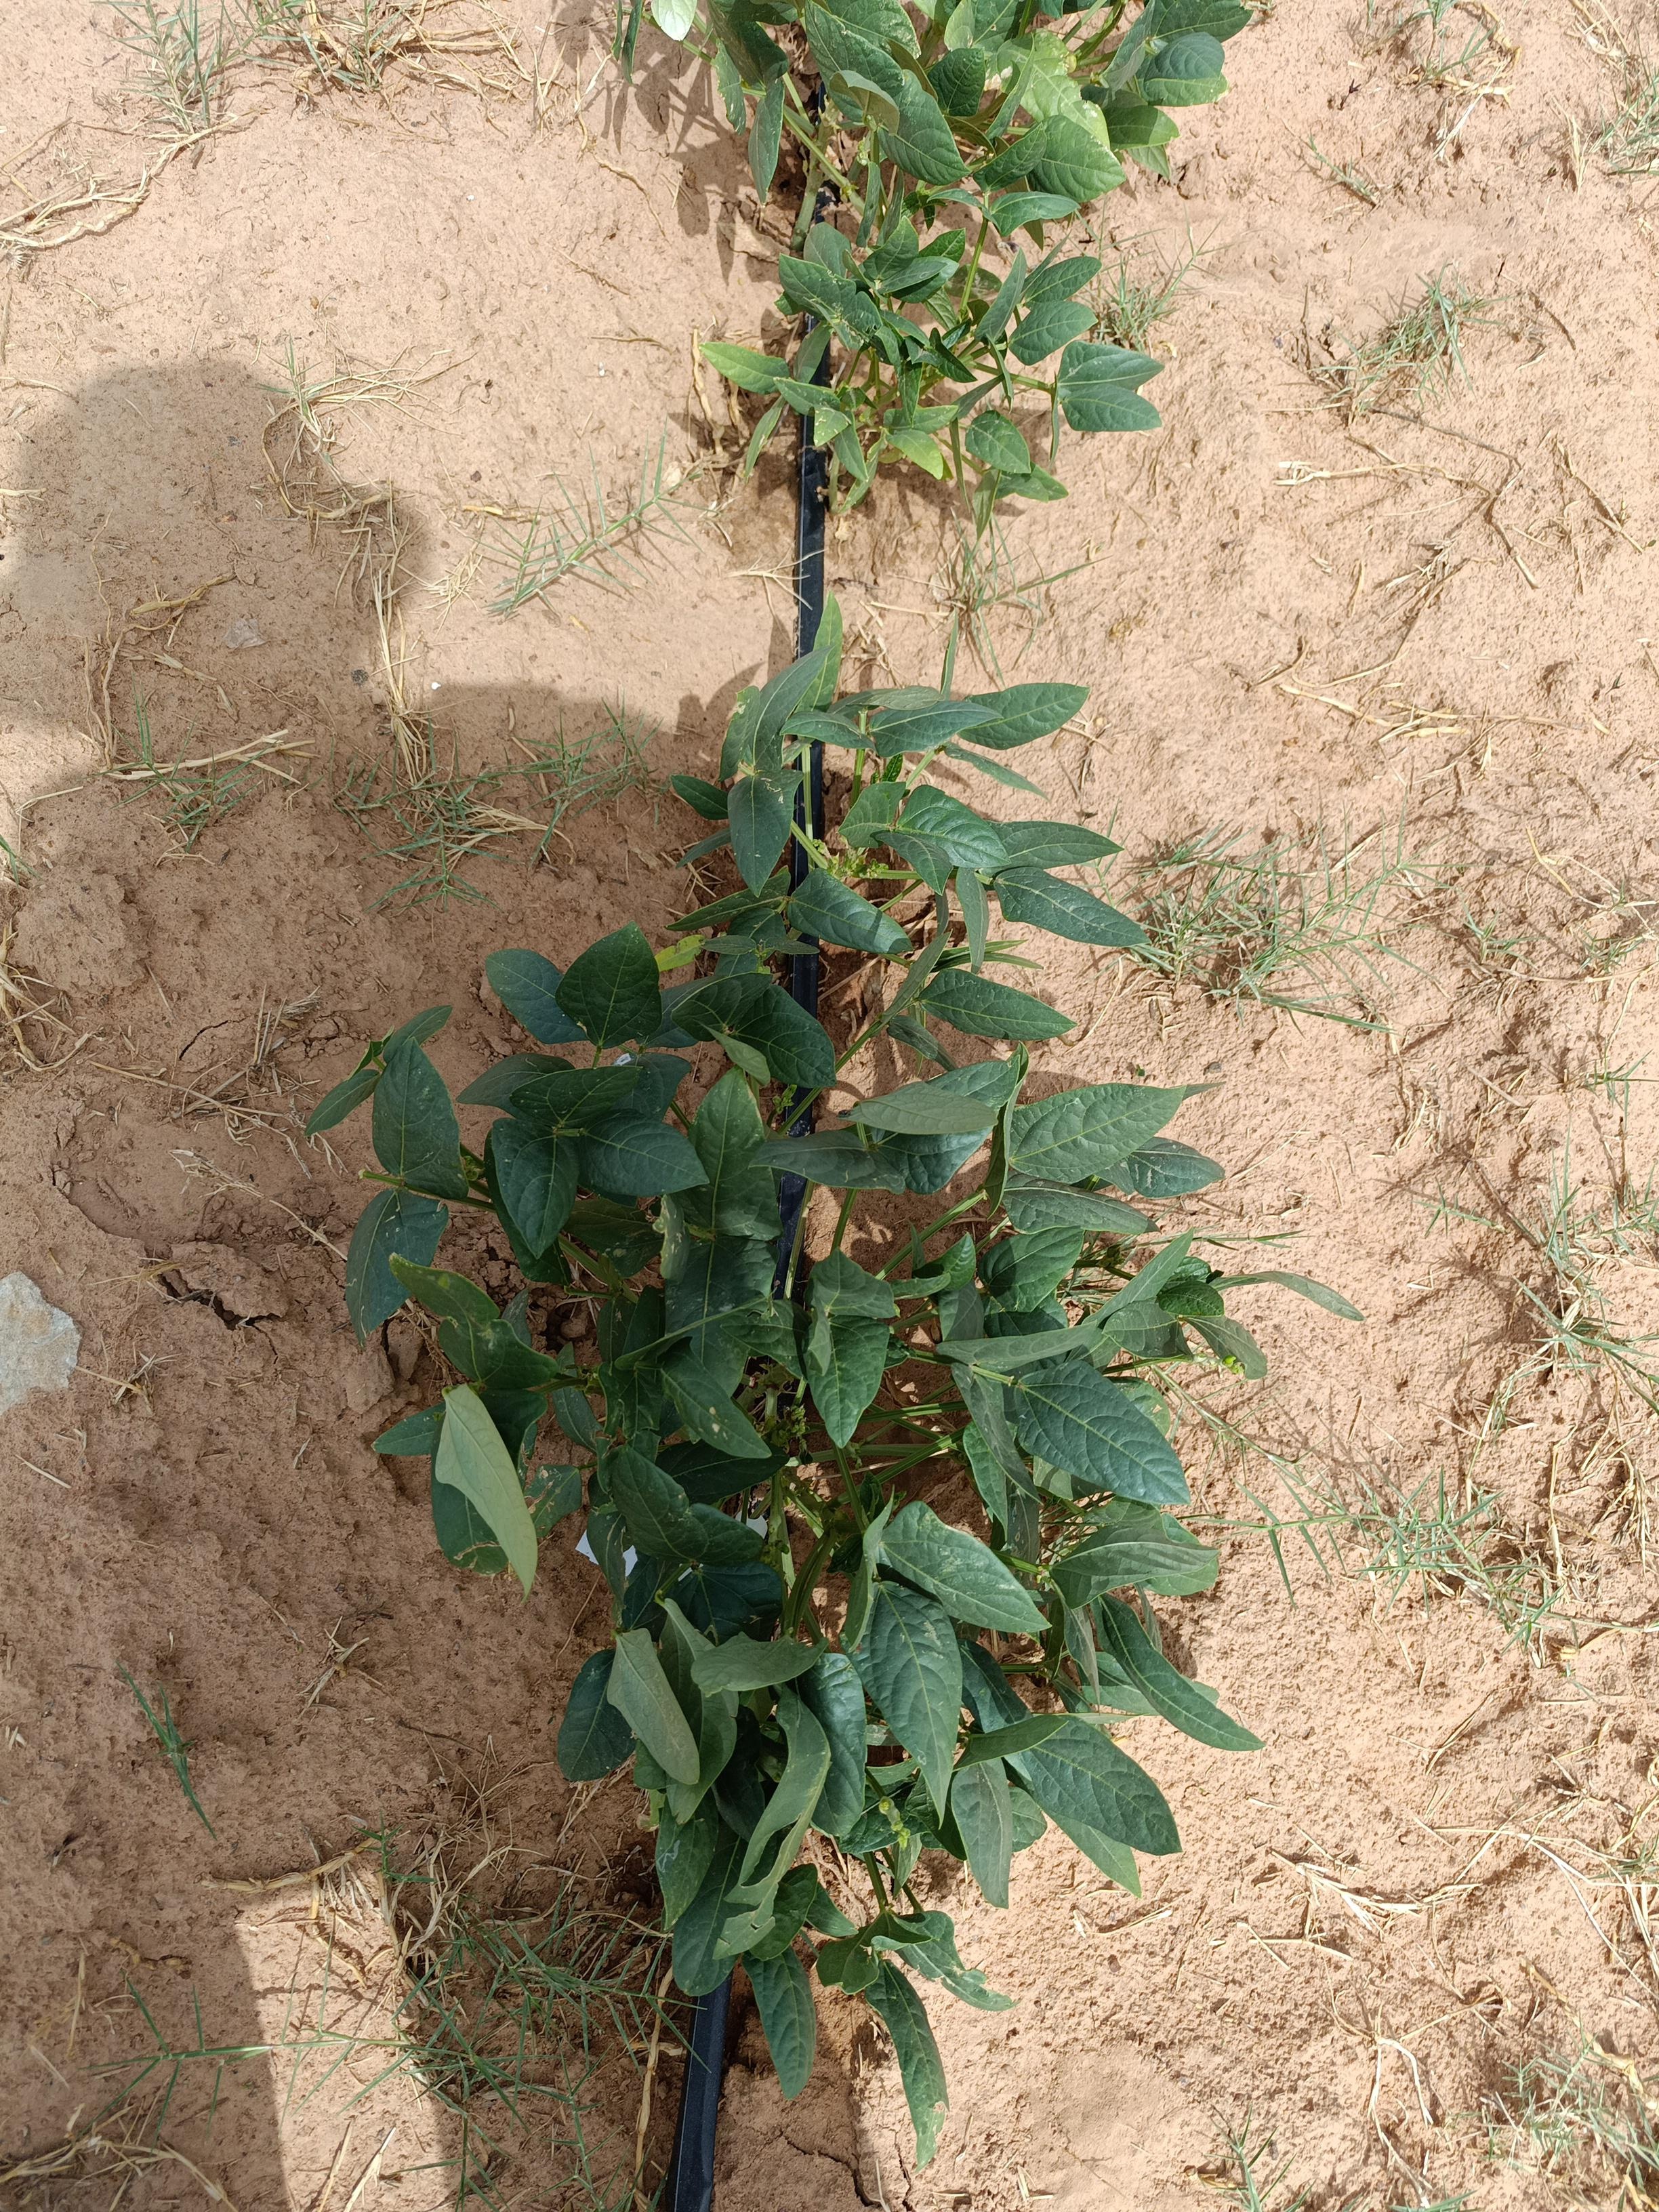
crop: cowpea
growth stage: flowering
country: Nigeria
